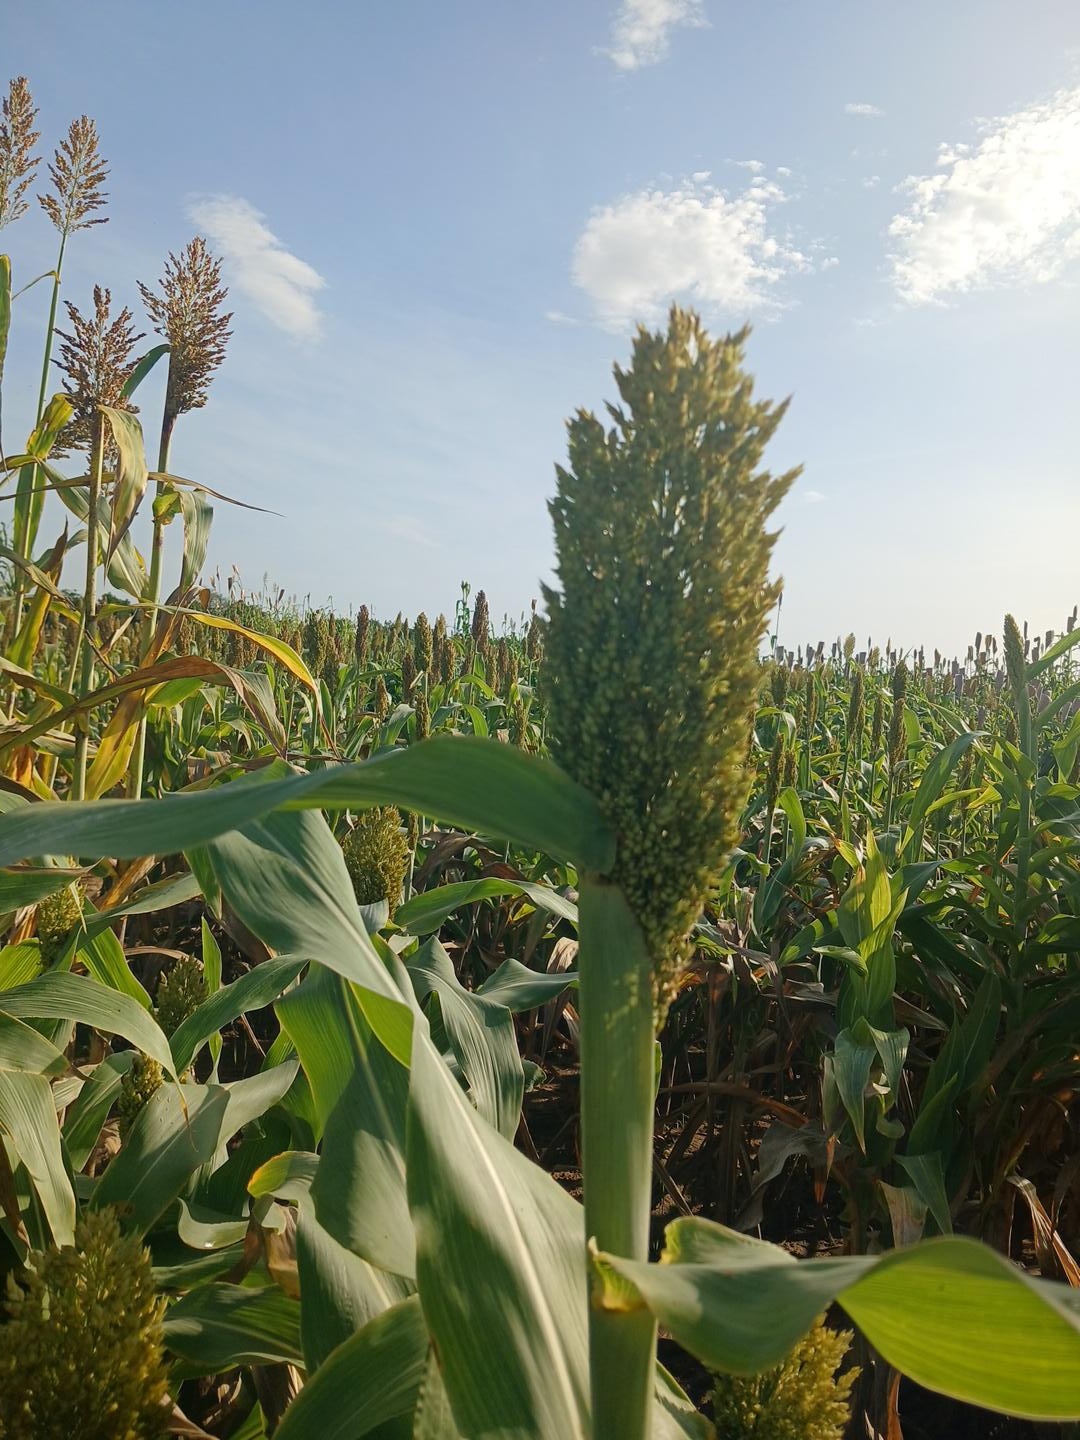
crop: sorghum
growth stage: flowering
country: Senegal
